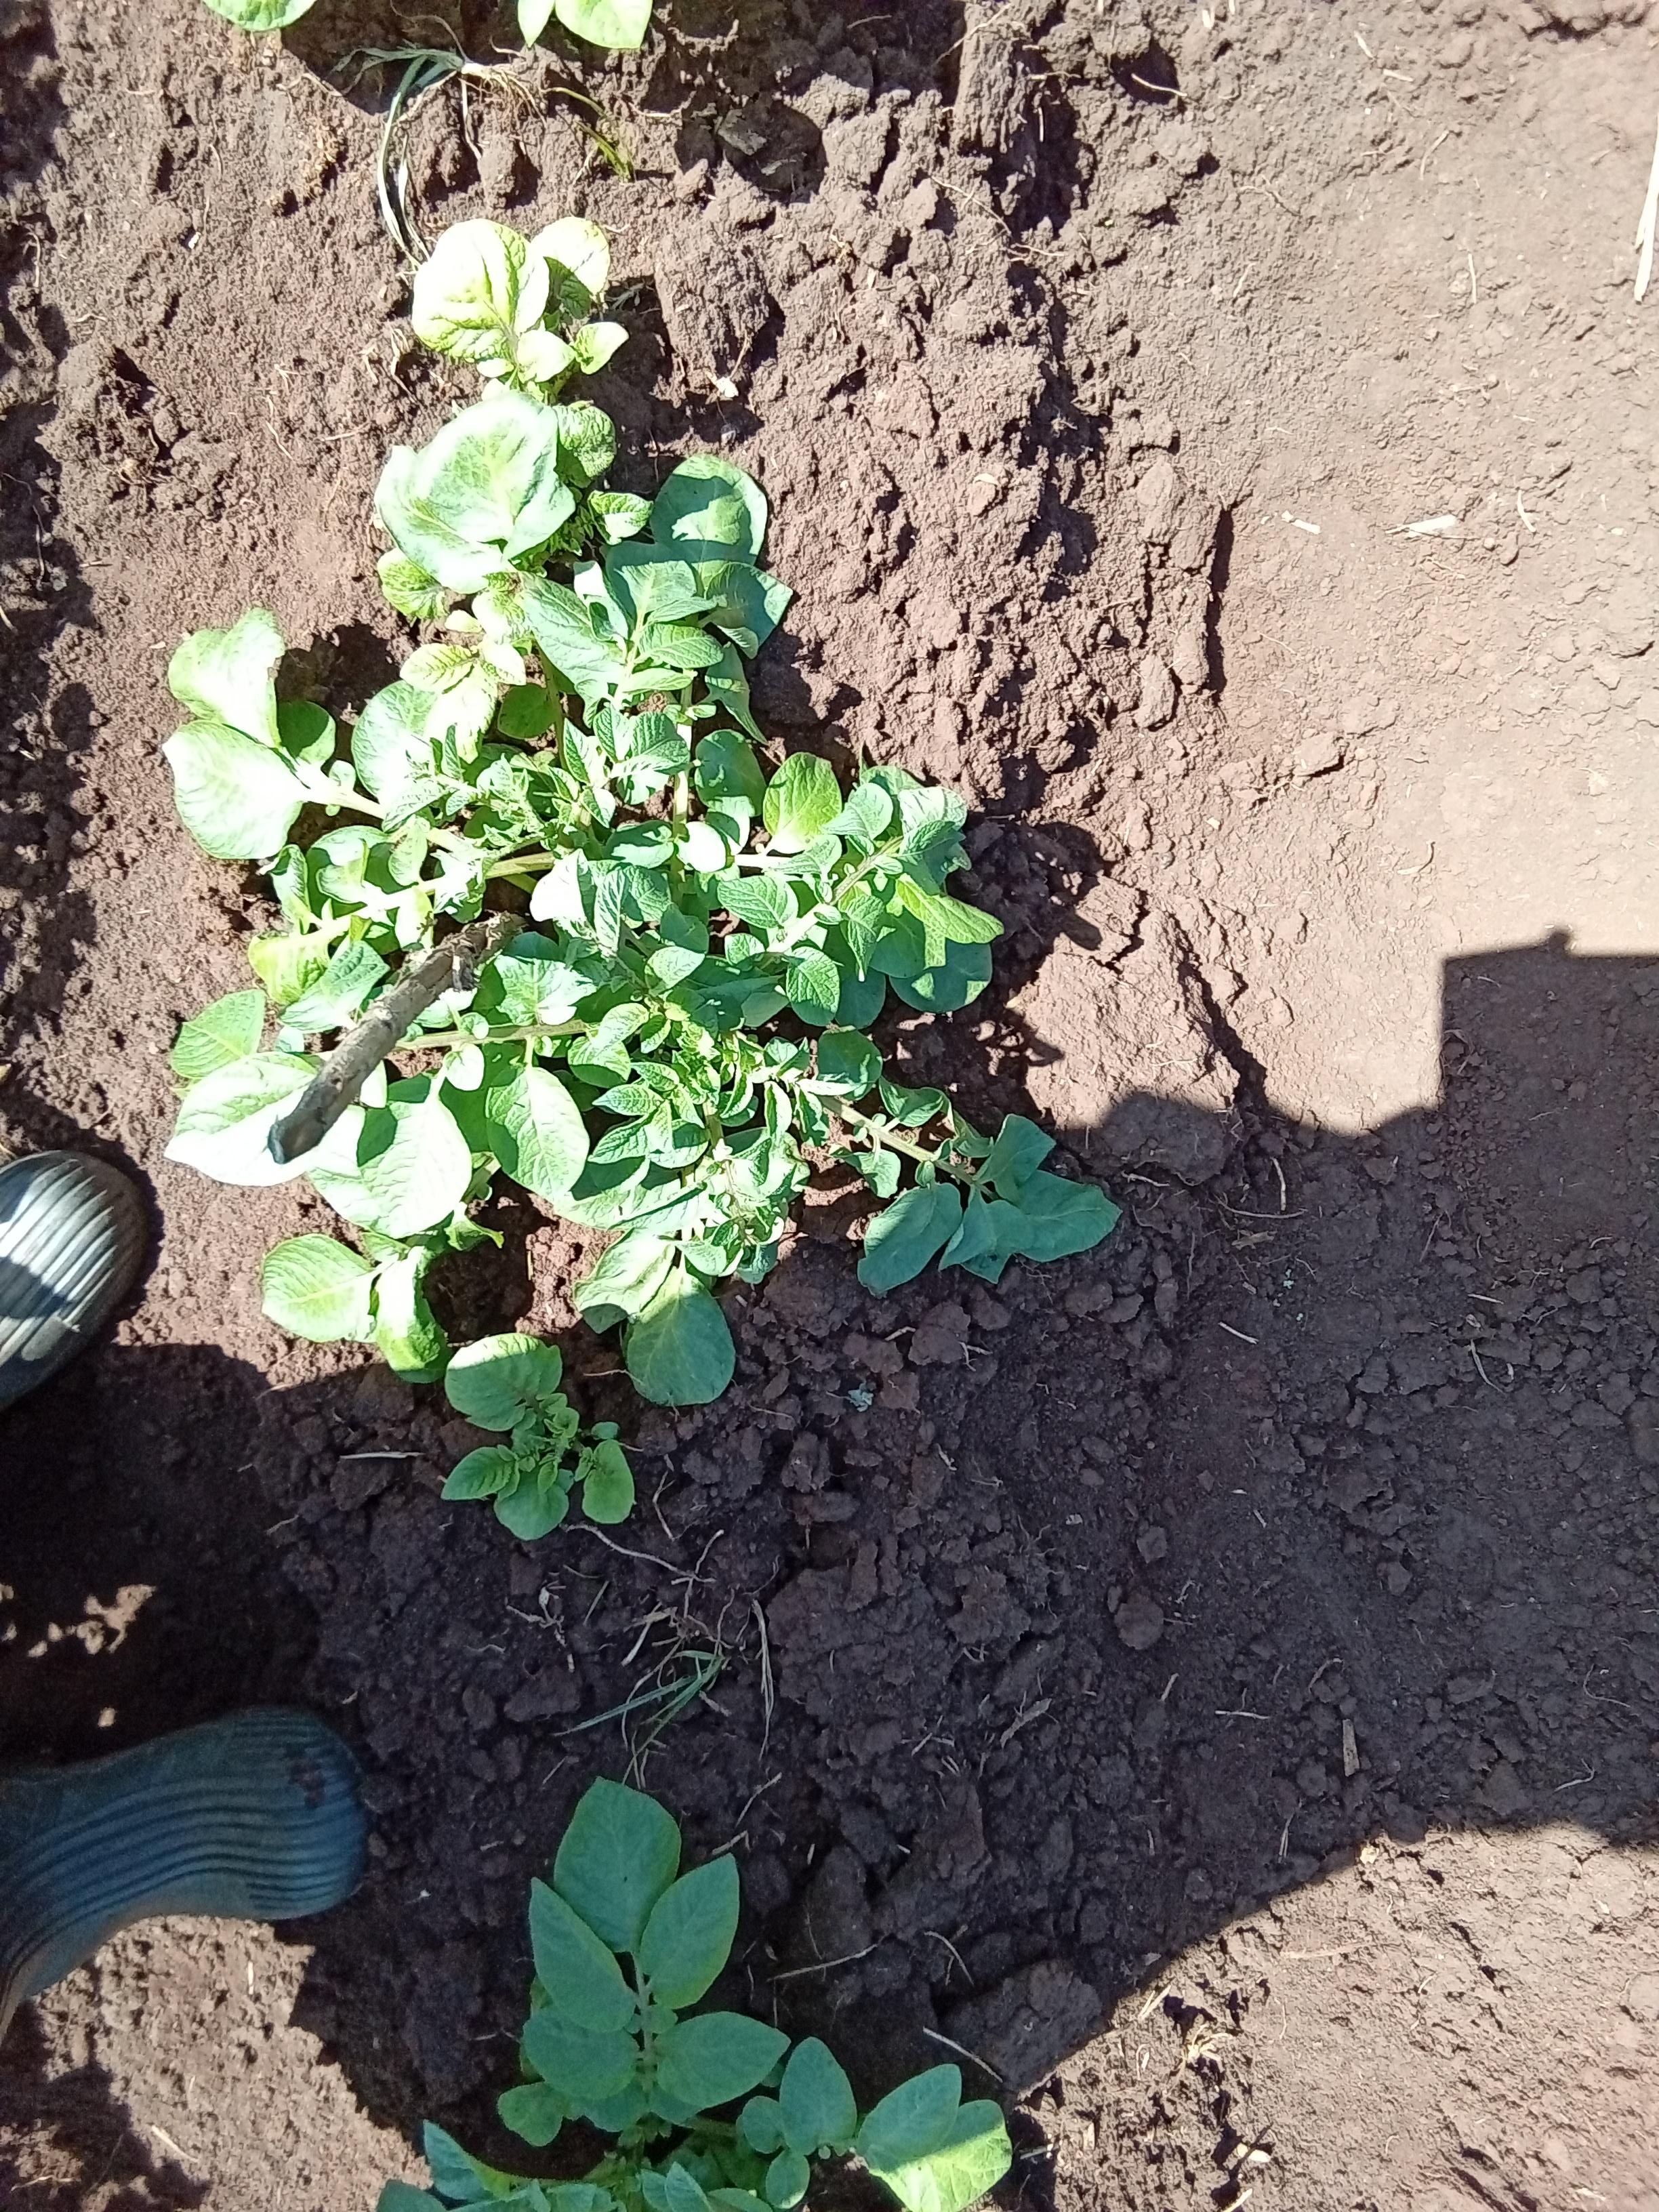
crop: potato
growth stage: vegetative
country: Kenya
